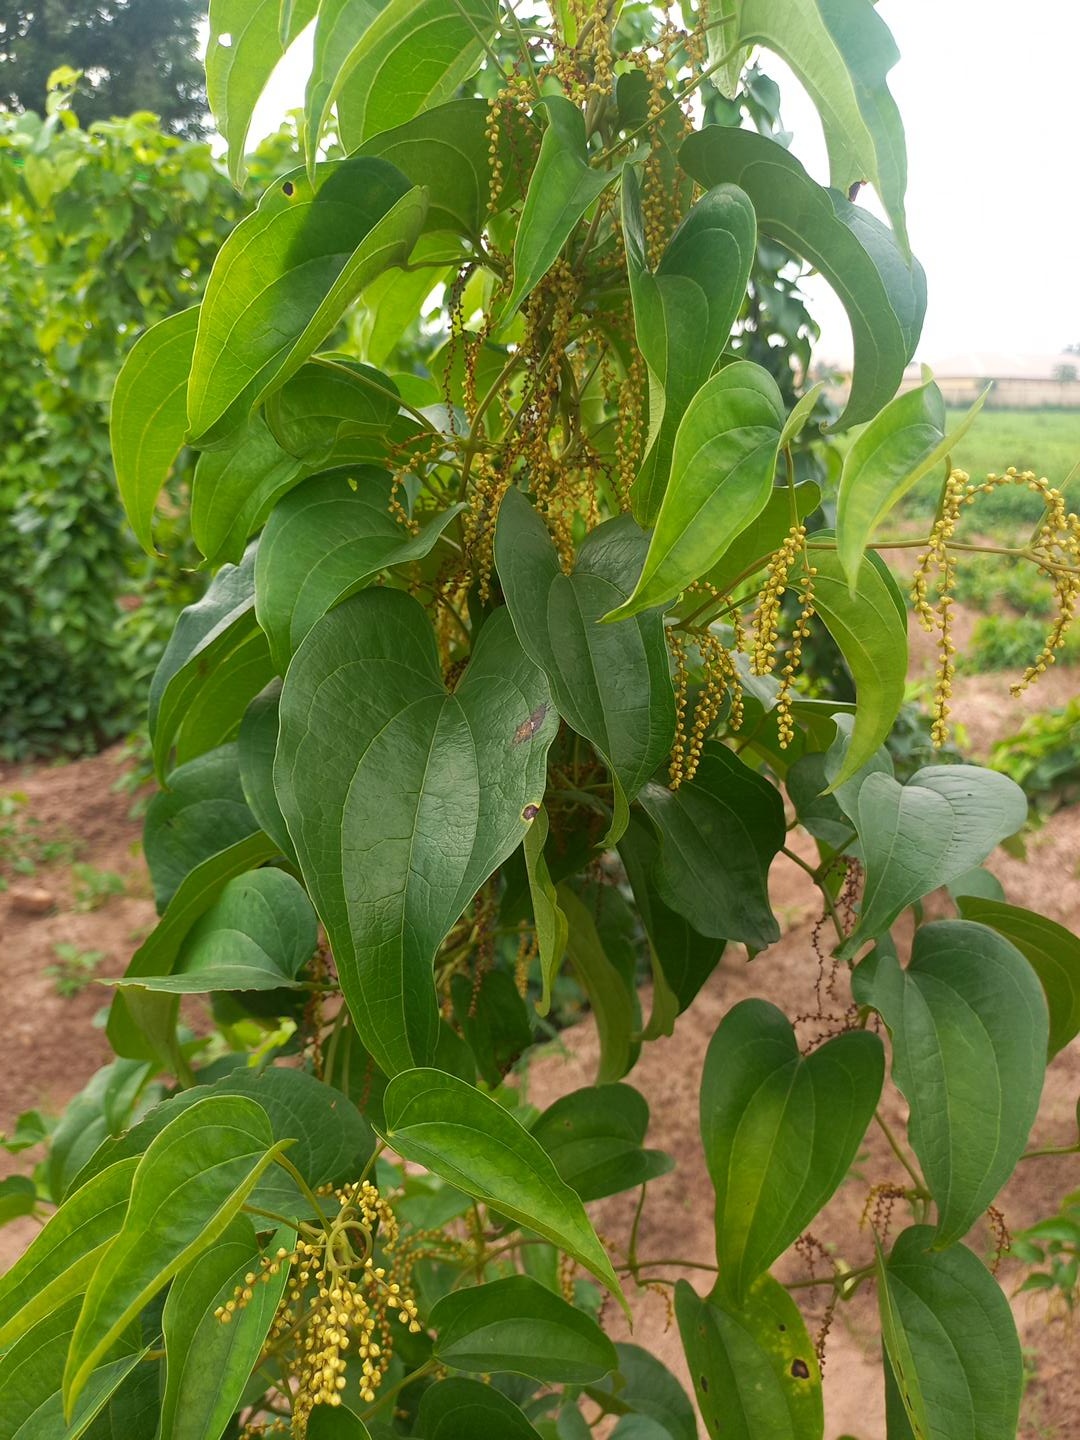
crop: yam
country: Nigeria
